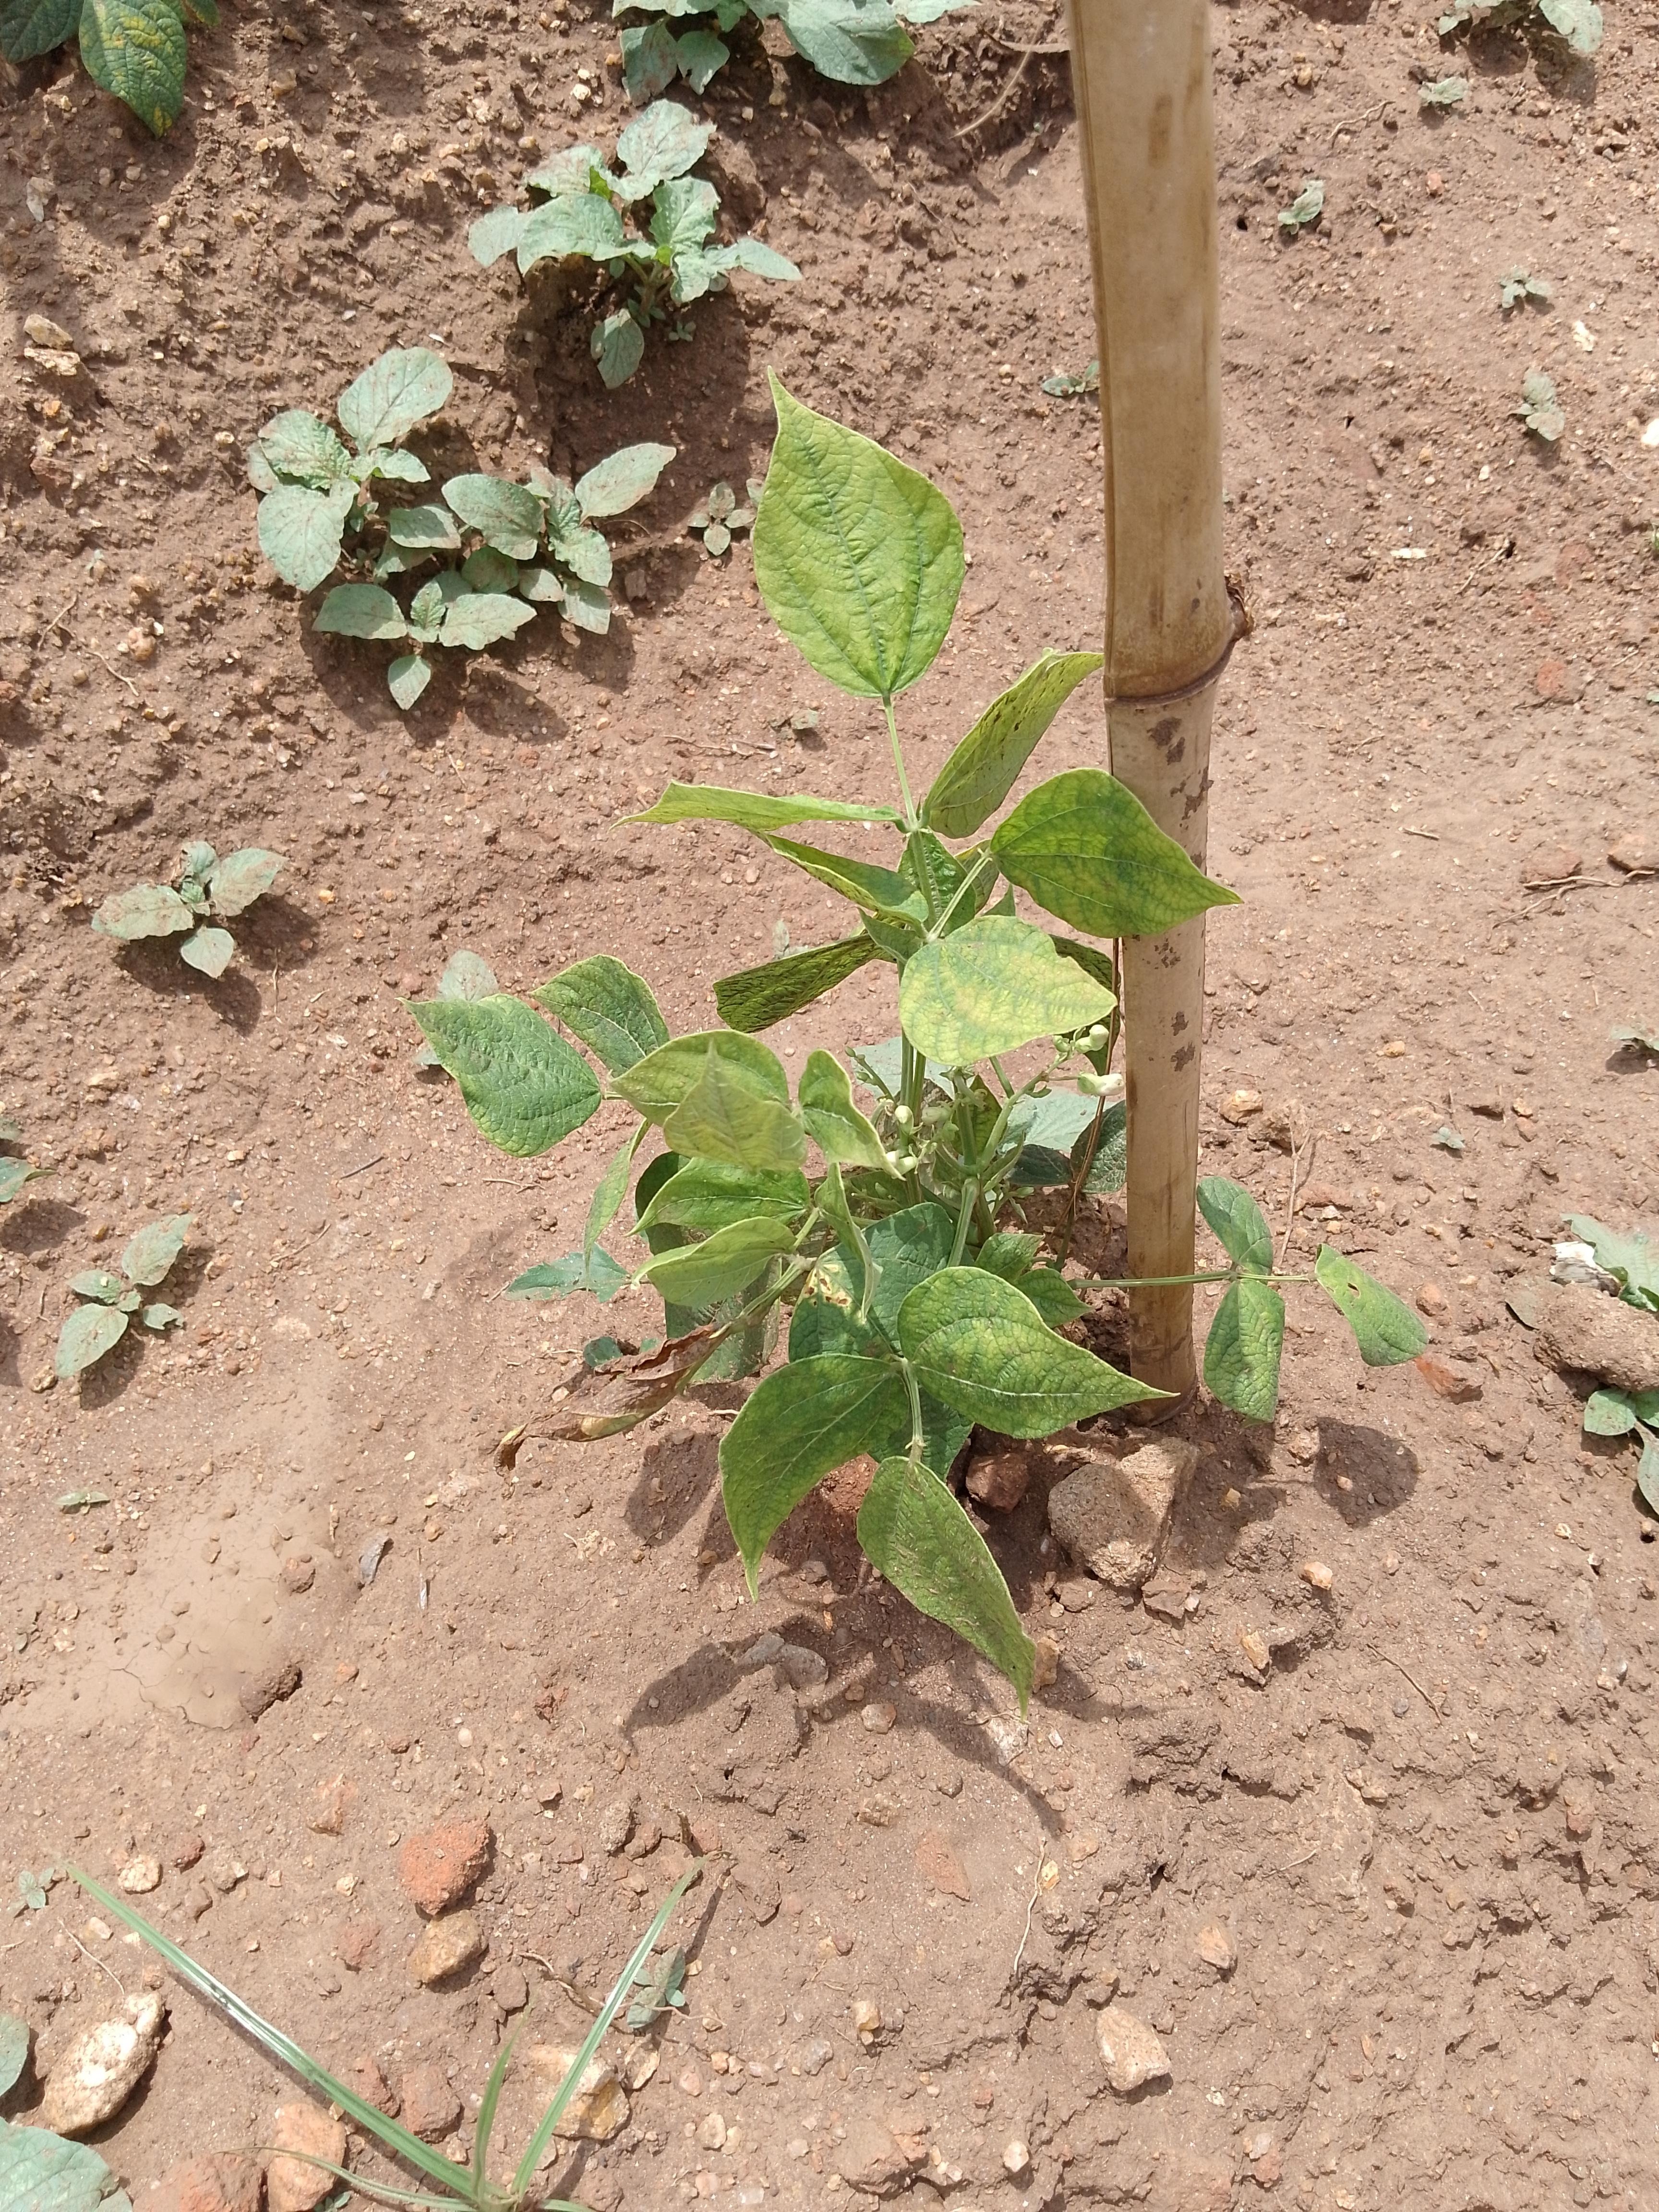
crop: common bean
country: Malawi
